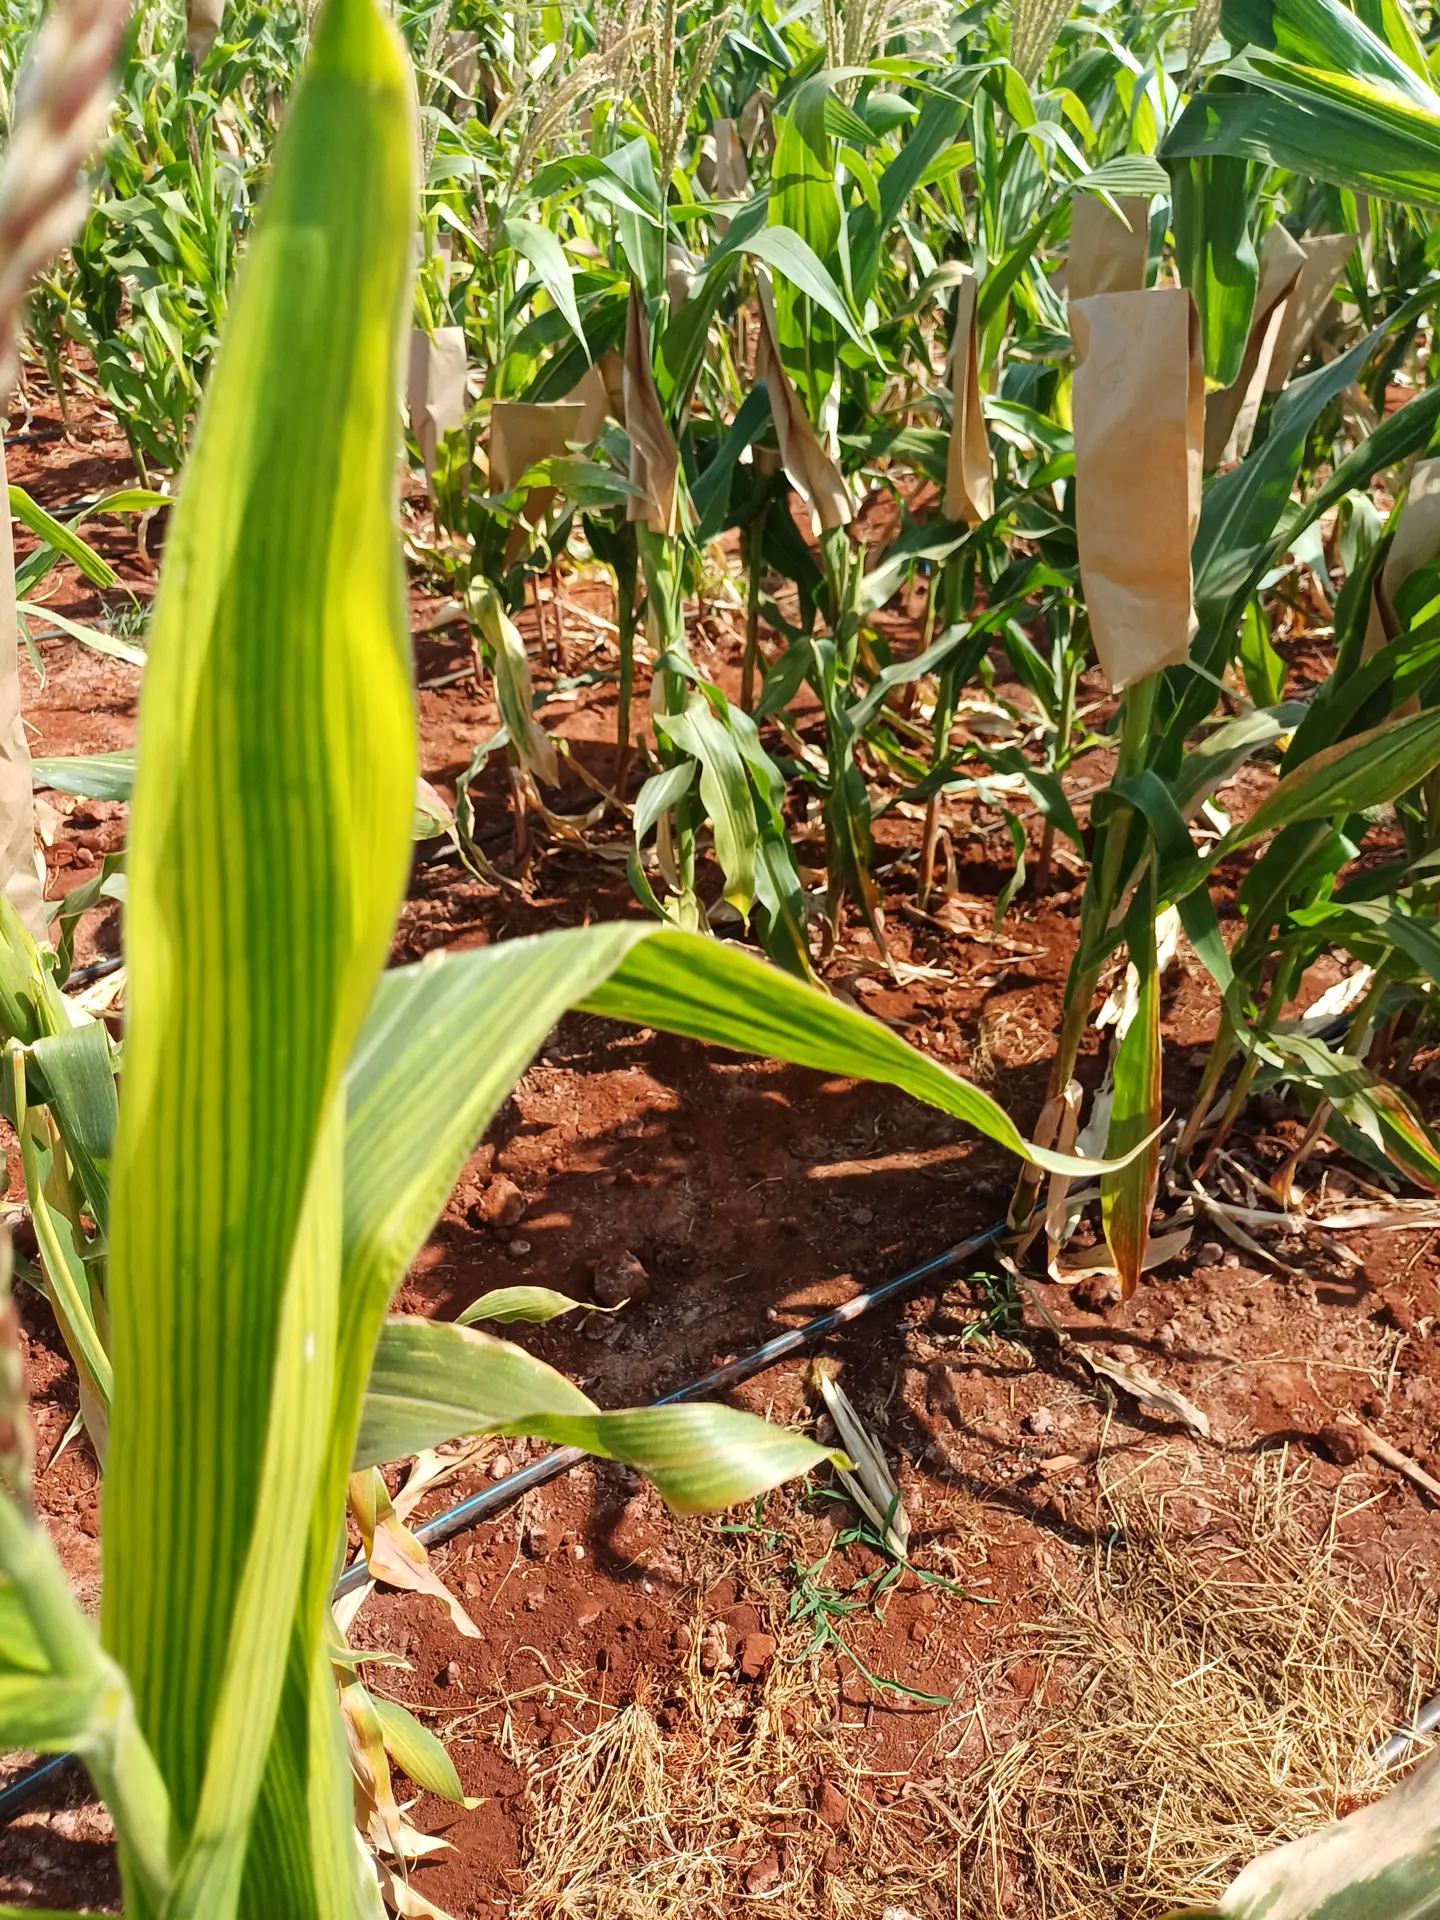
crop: maize
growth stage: flowering
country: Kenya
